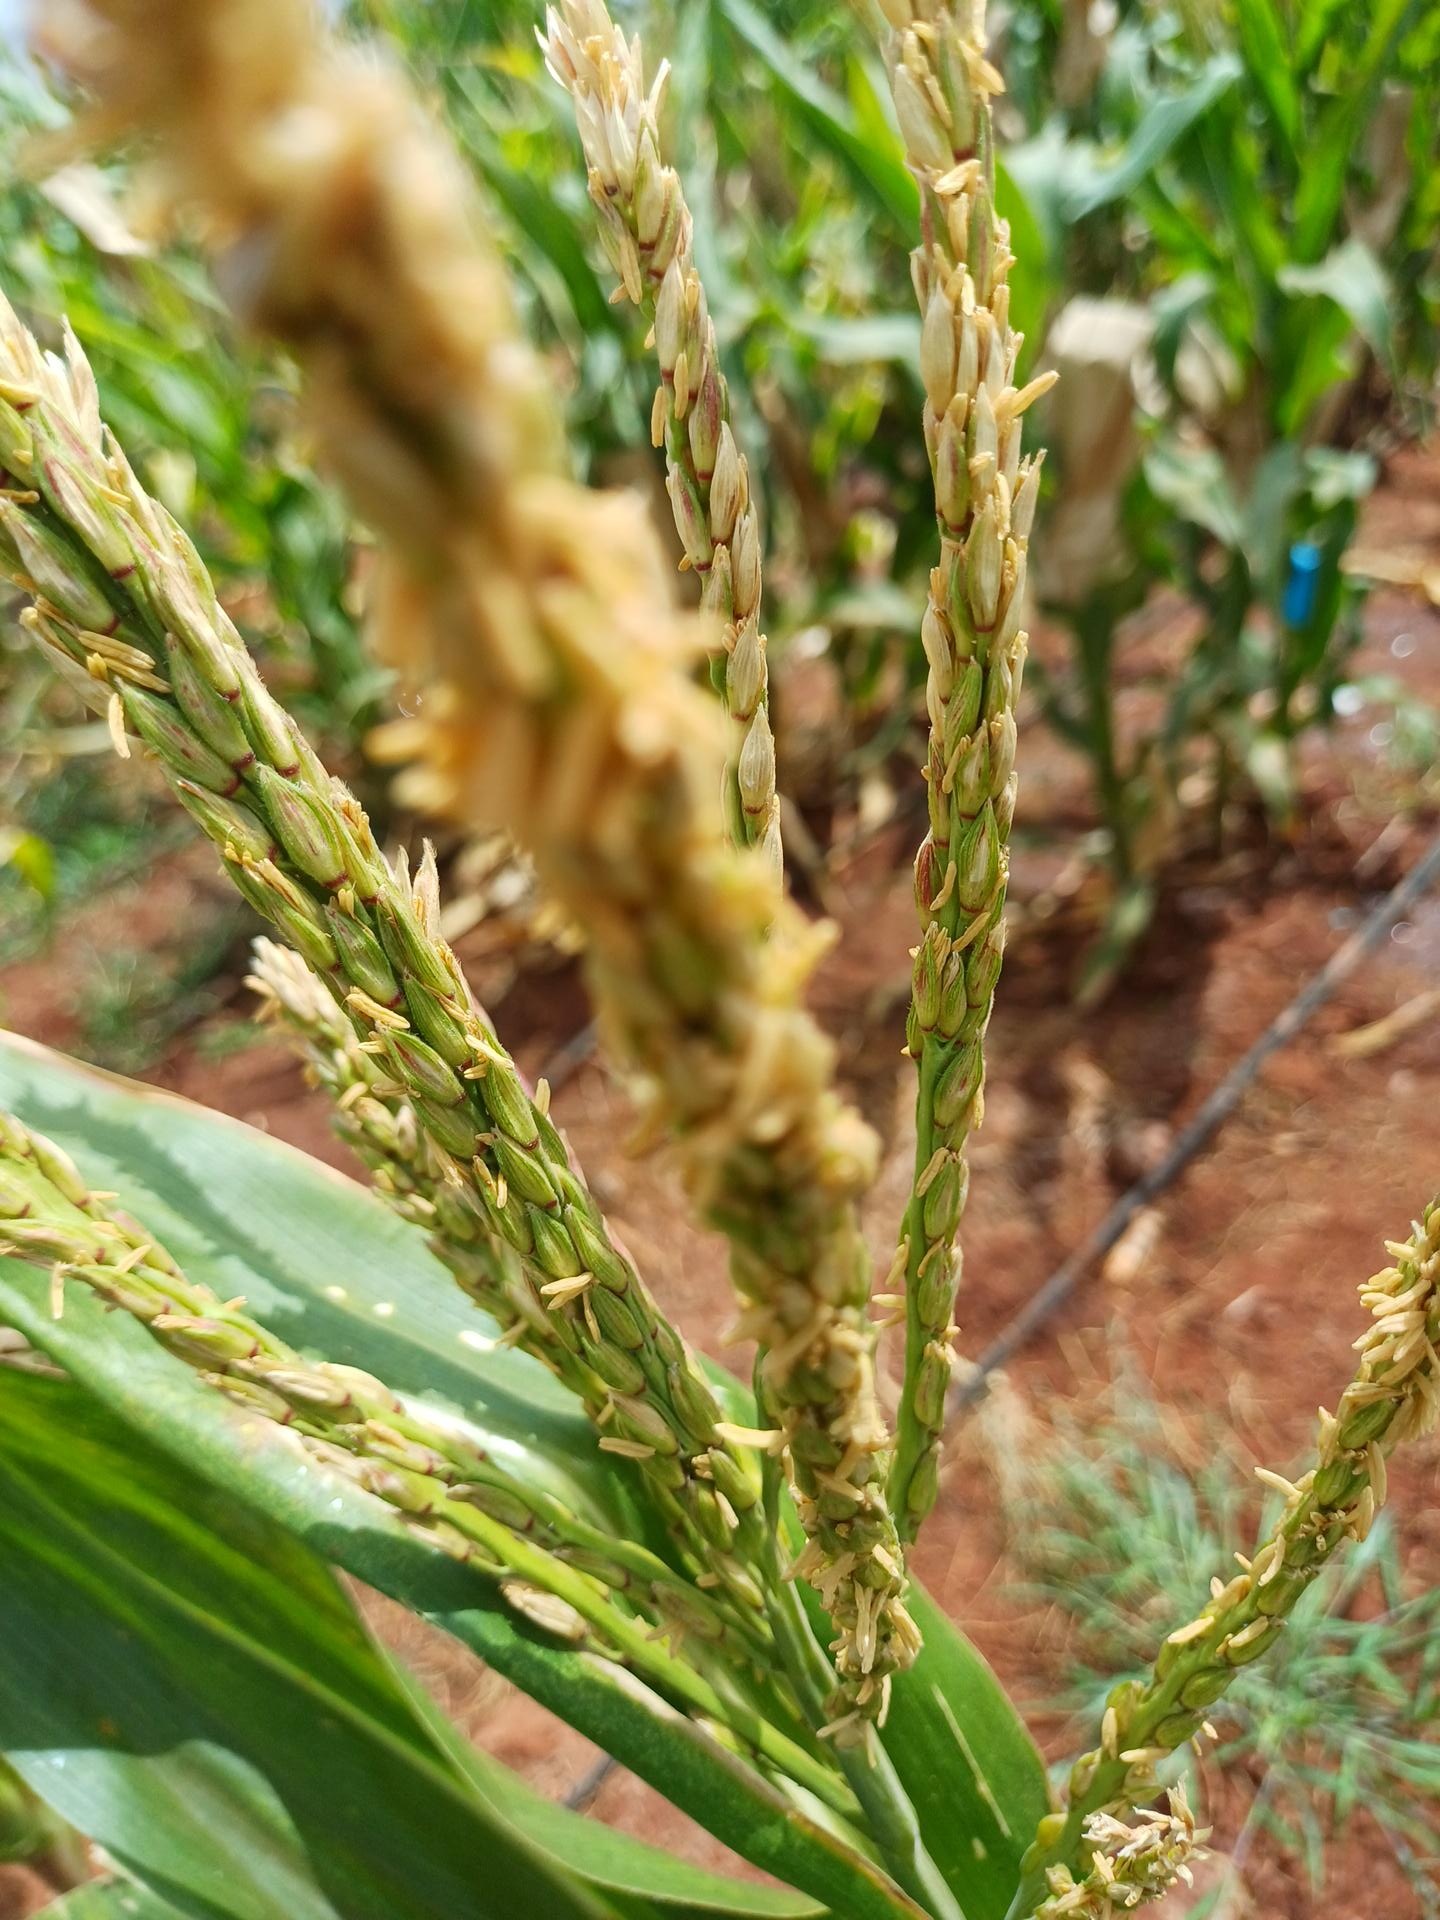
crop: maize
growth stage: flowering
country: Kenya
